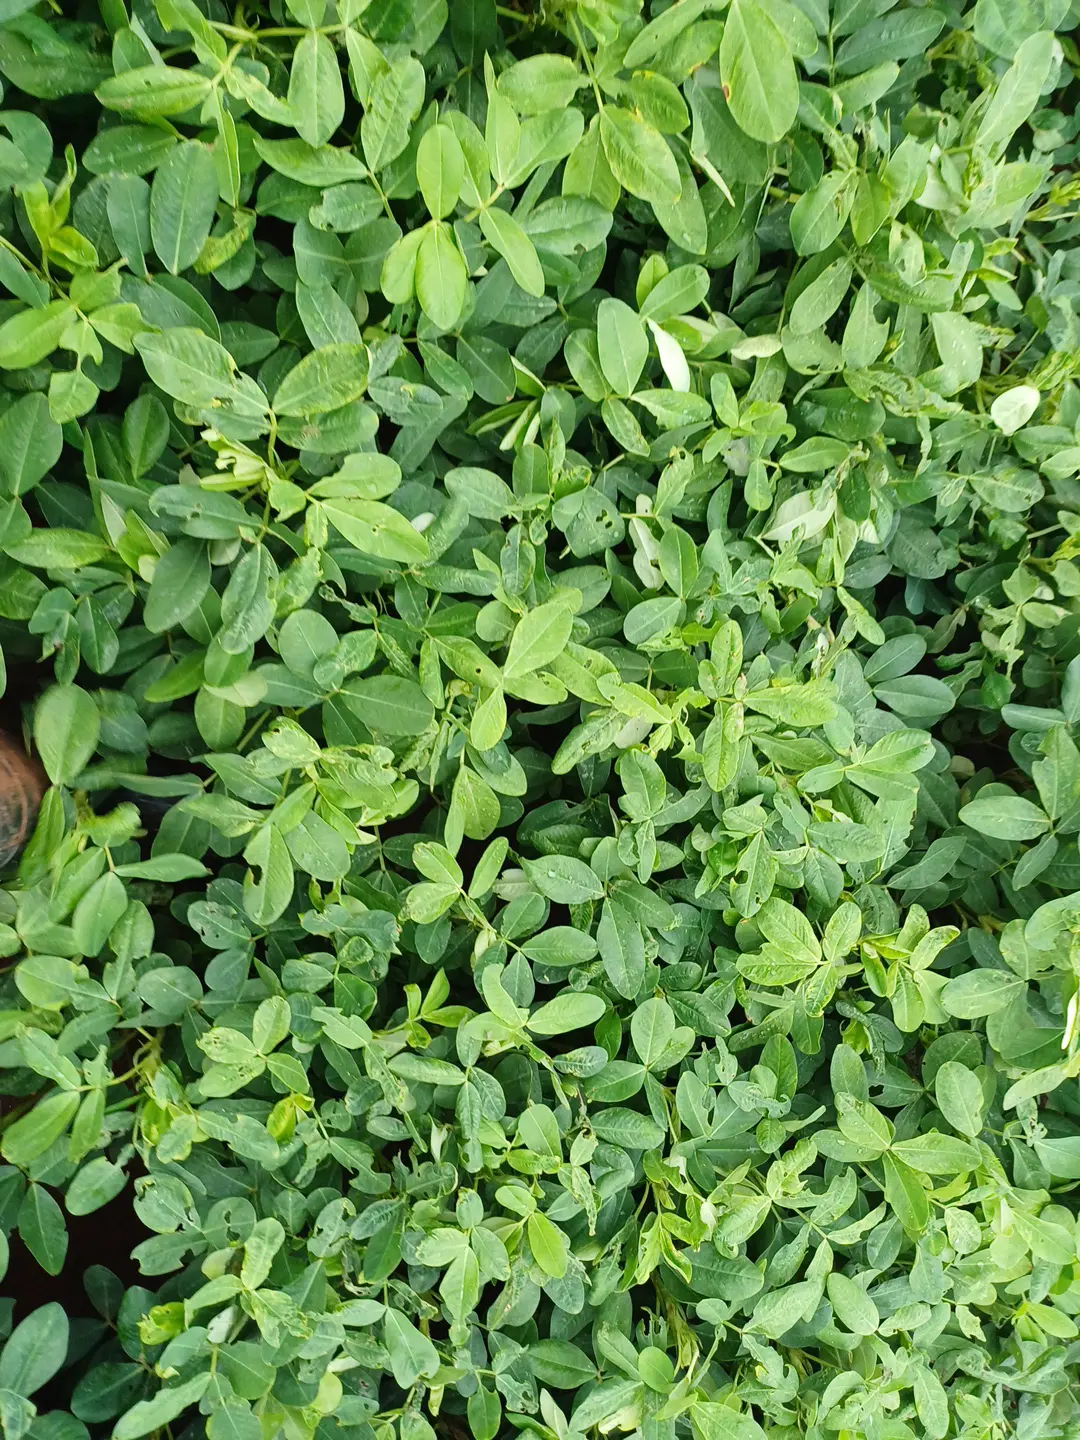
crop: groundnut
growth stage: pegging
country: Kenya
